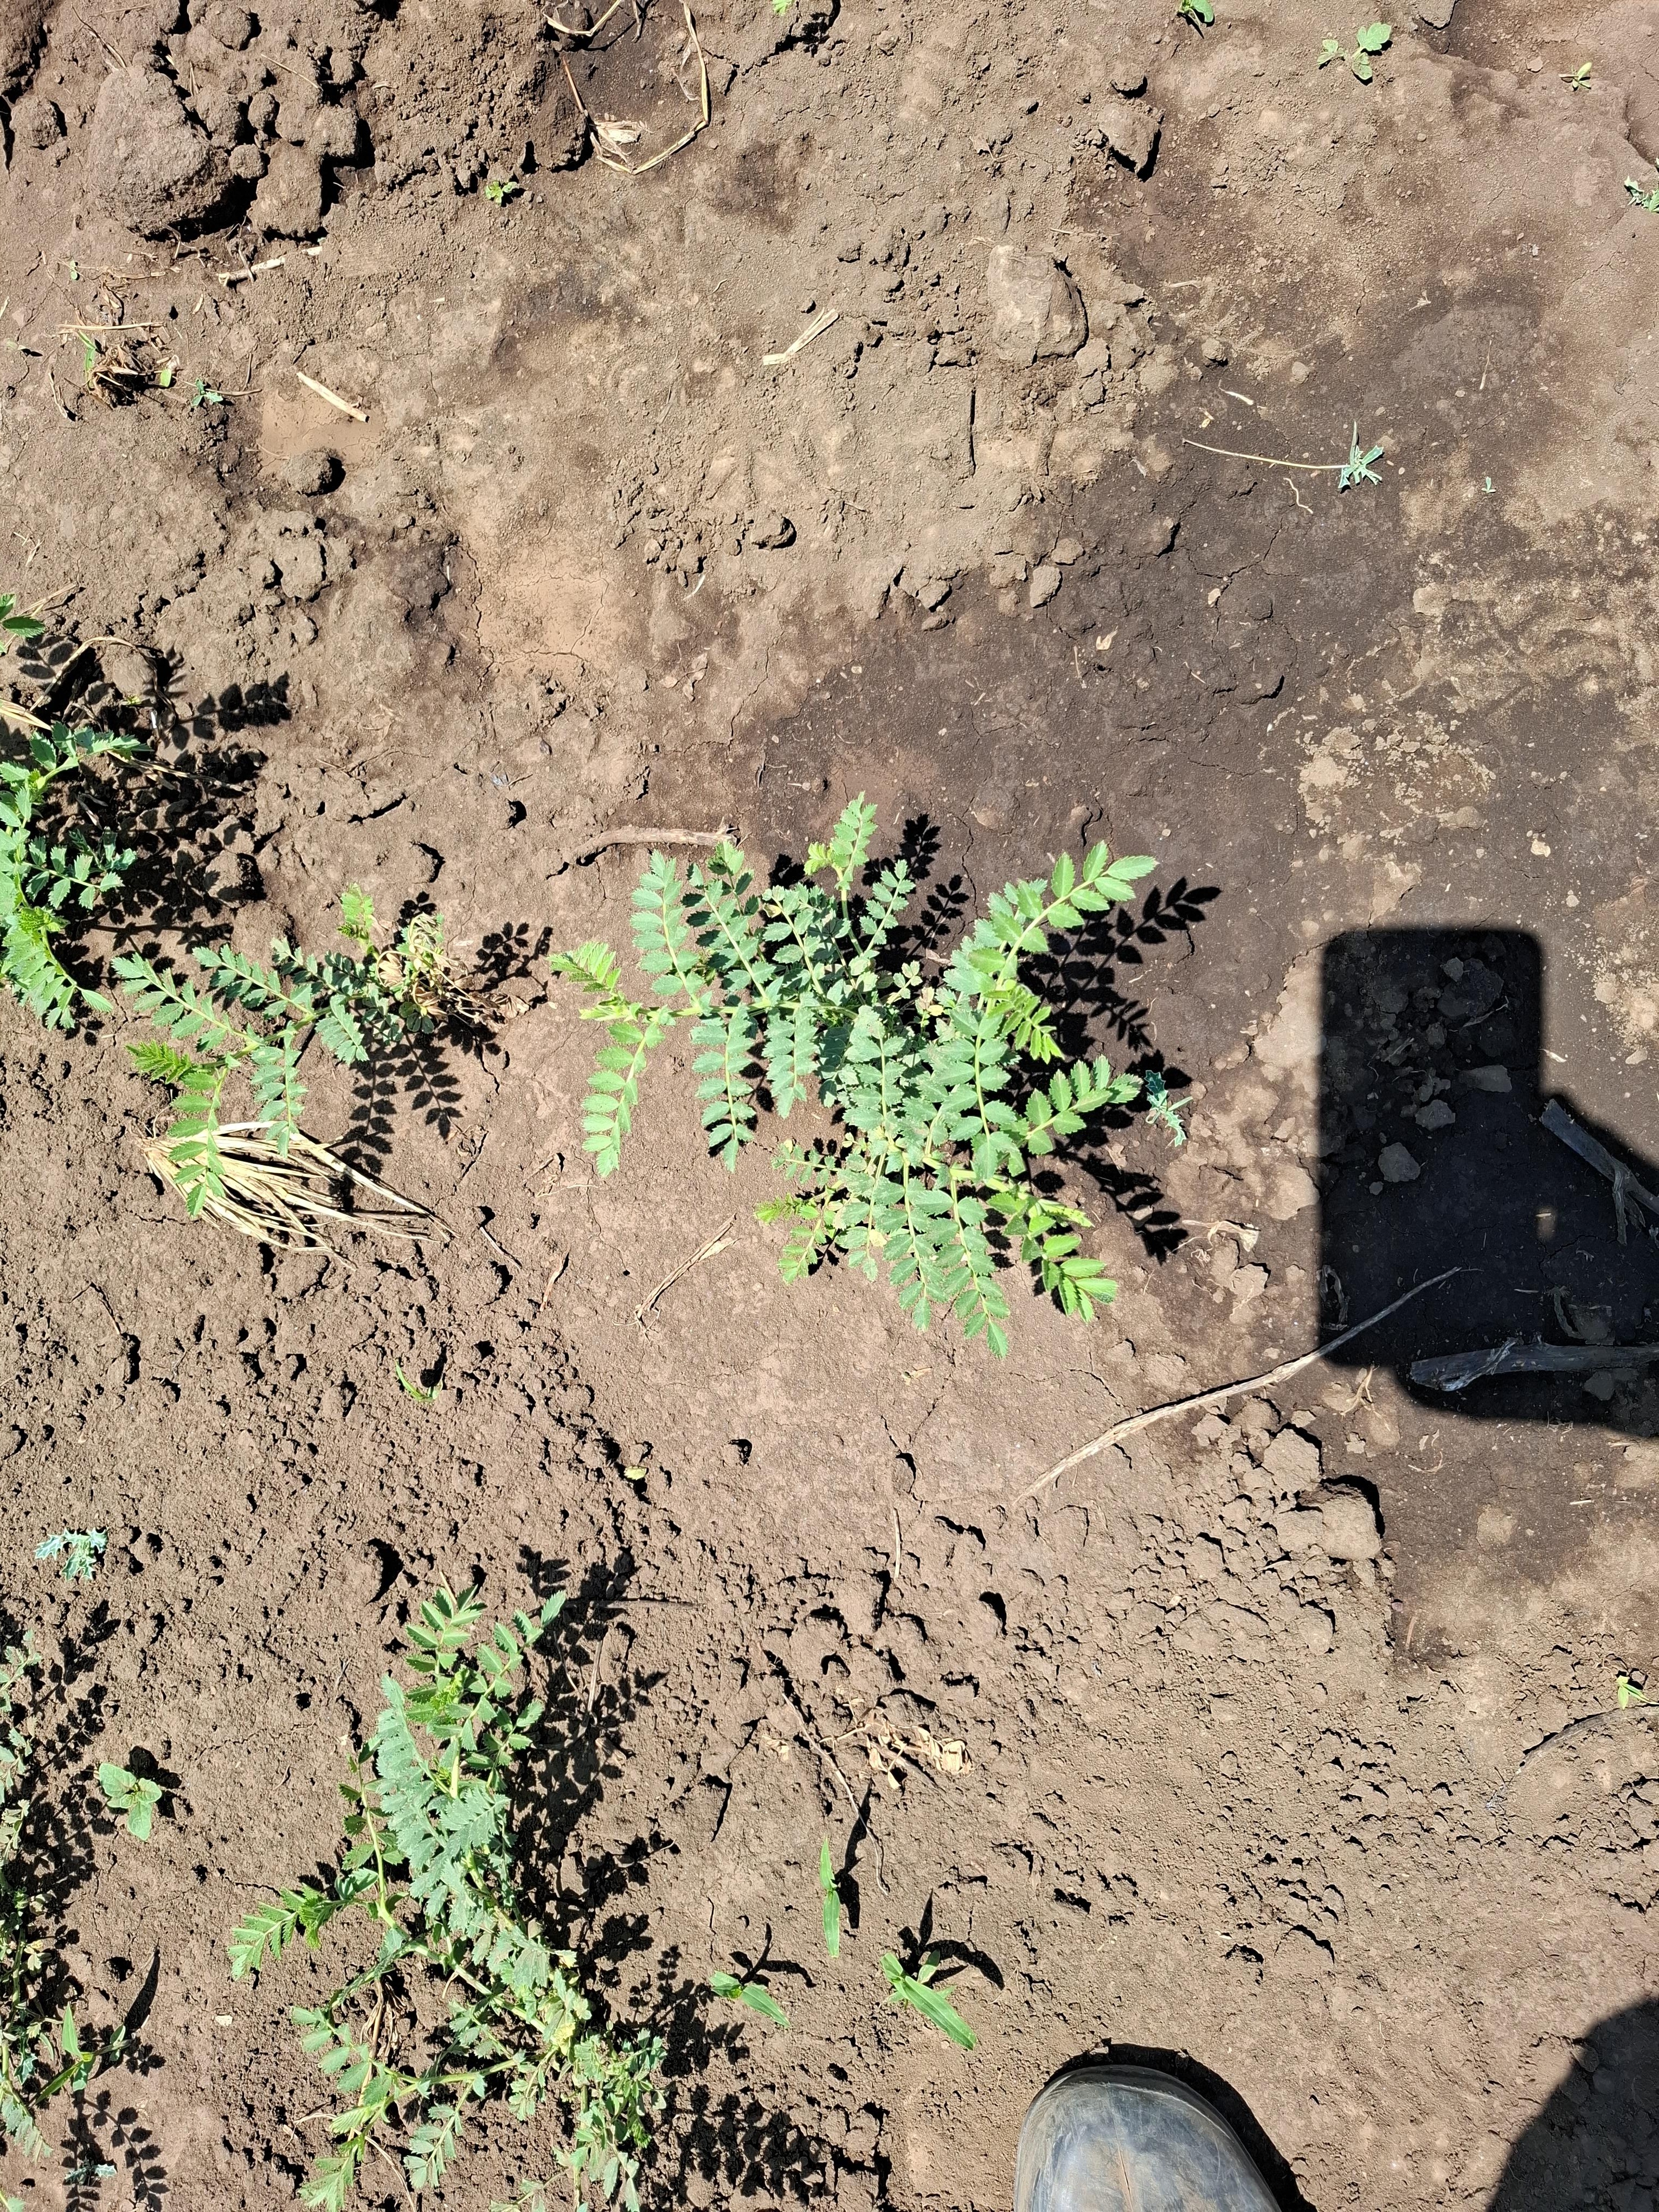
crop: chickpea
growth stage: vegetative
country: Tanzania
